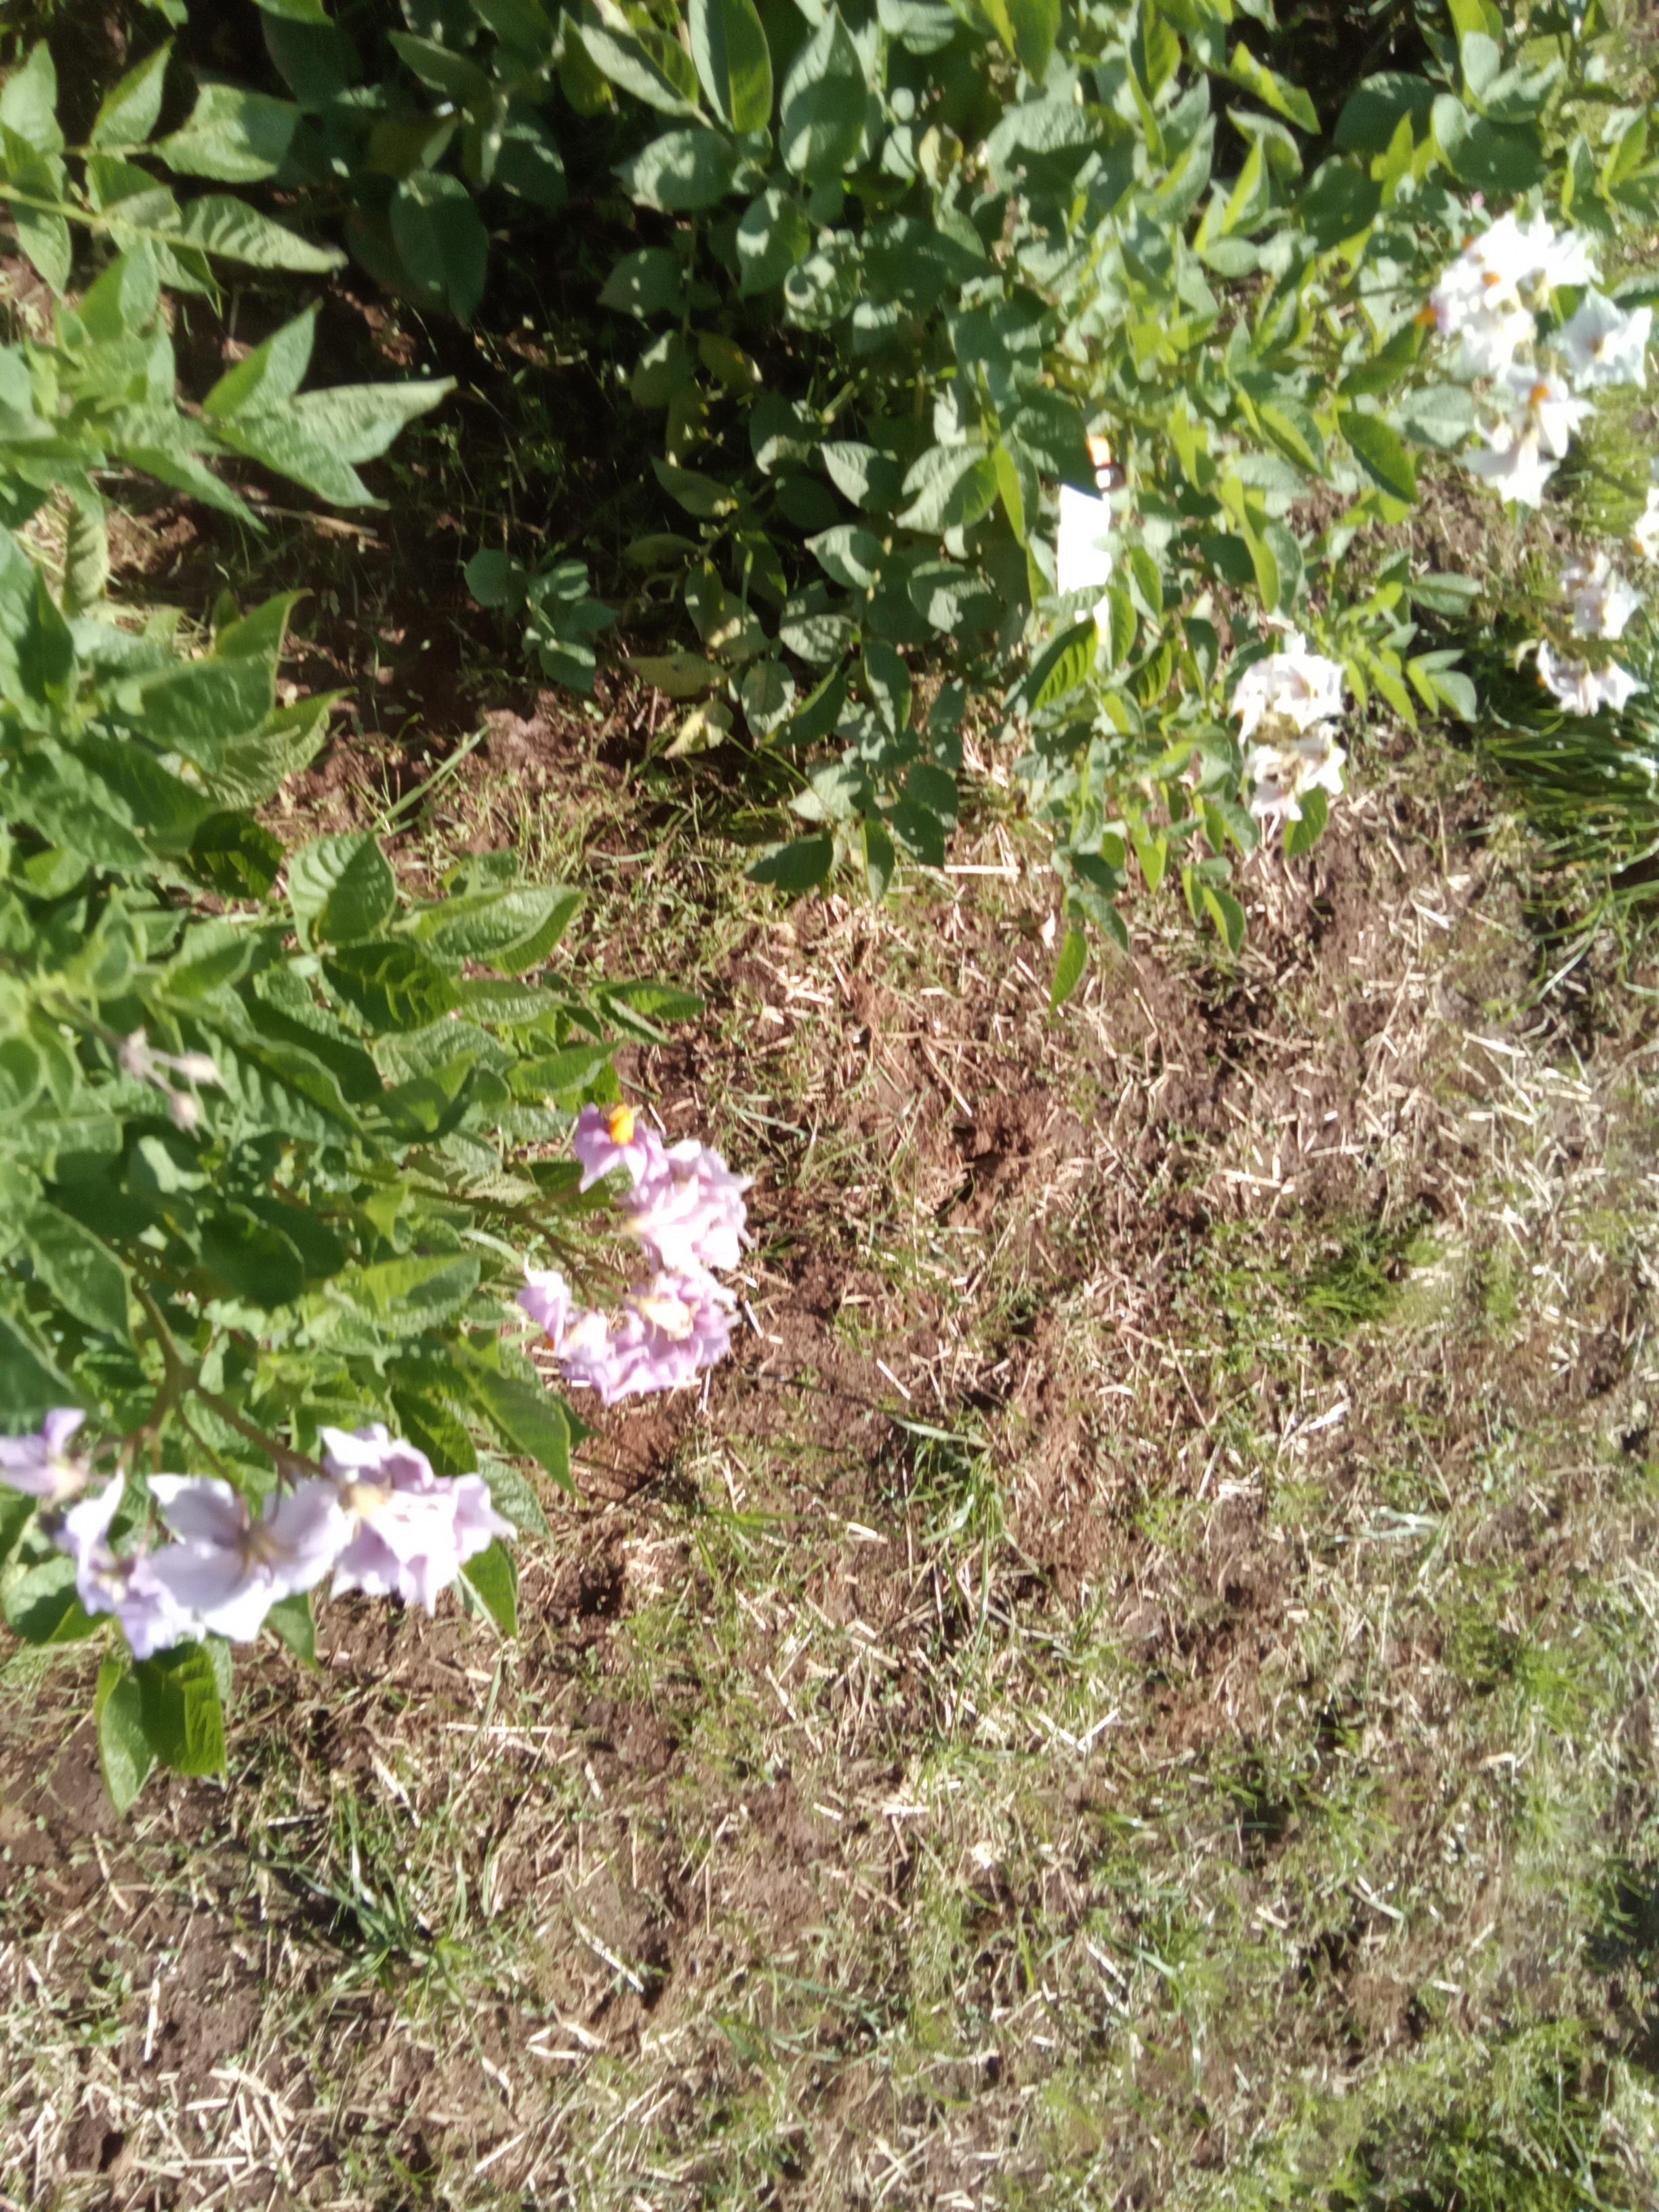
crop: potato
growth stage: flowering
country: Kenya
